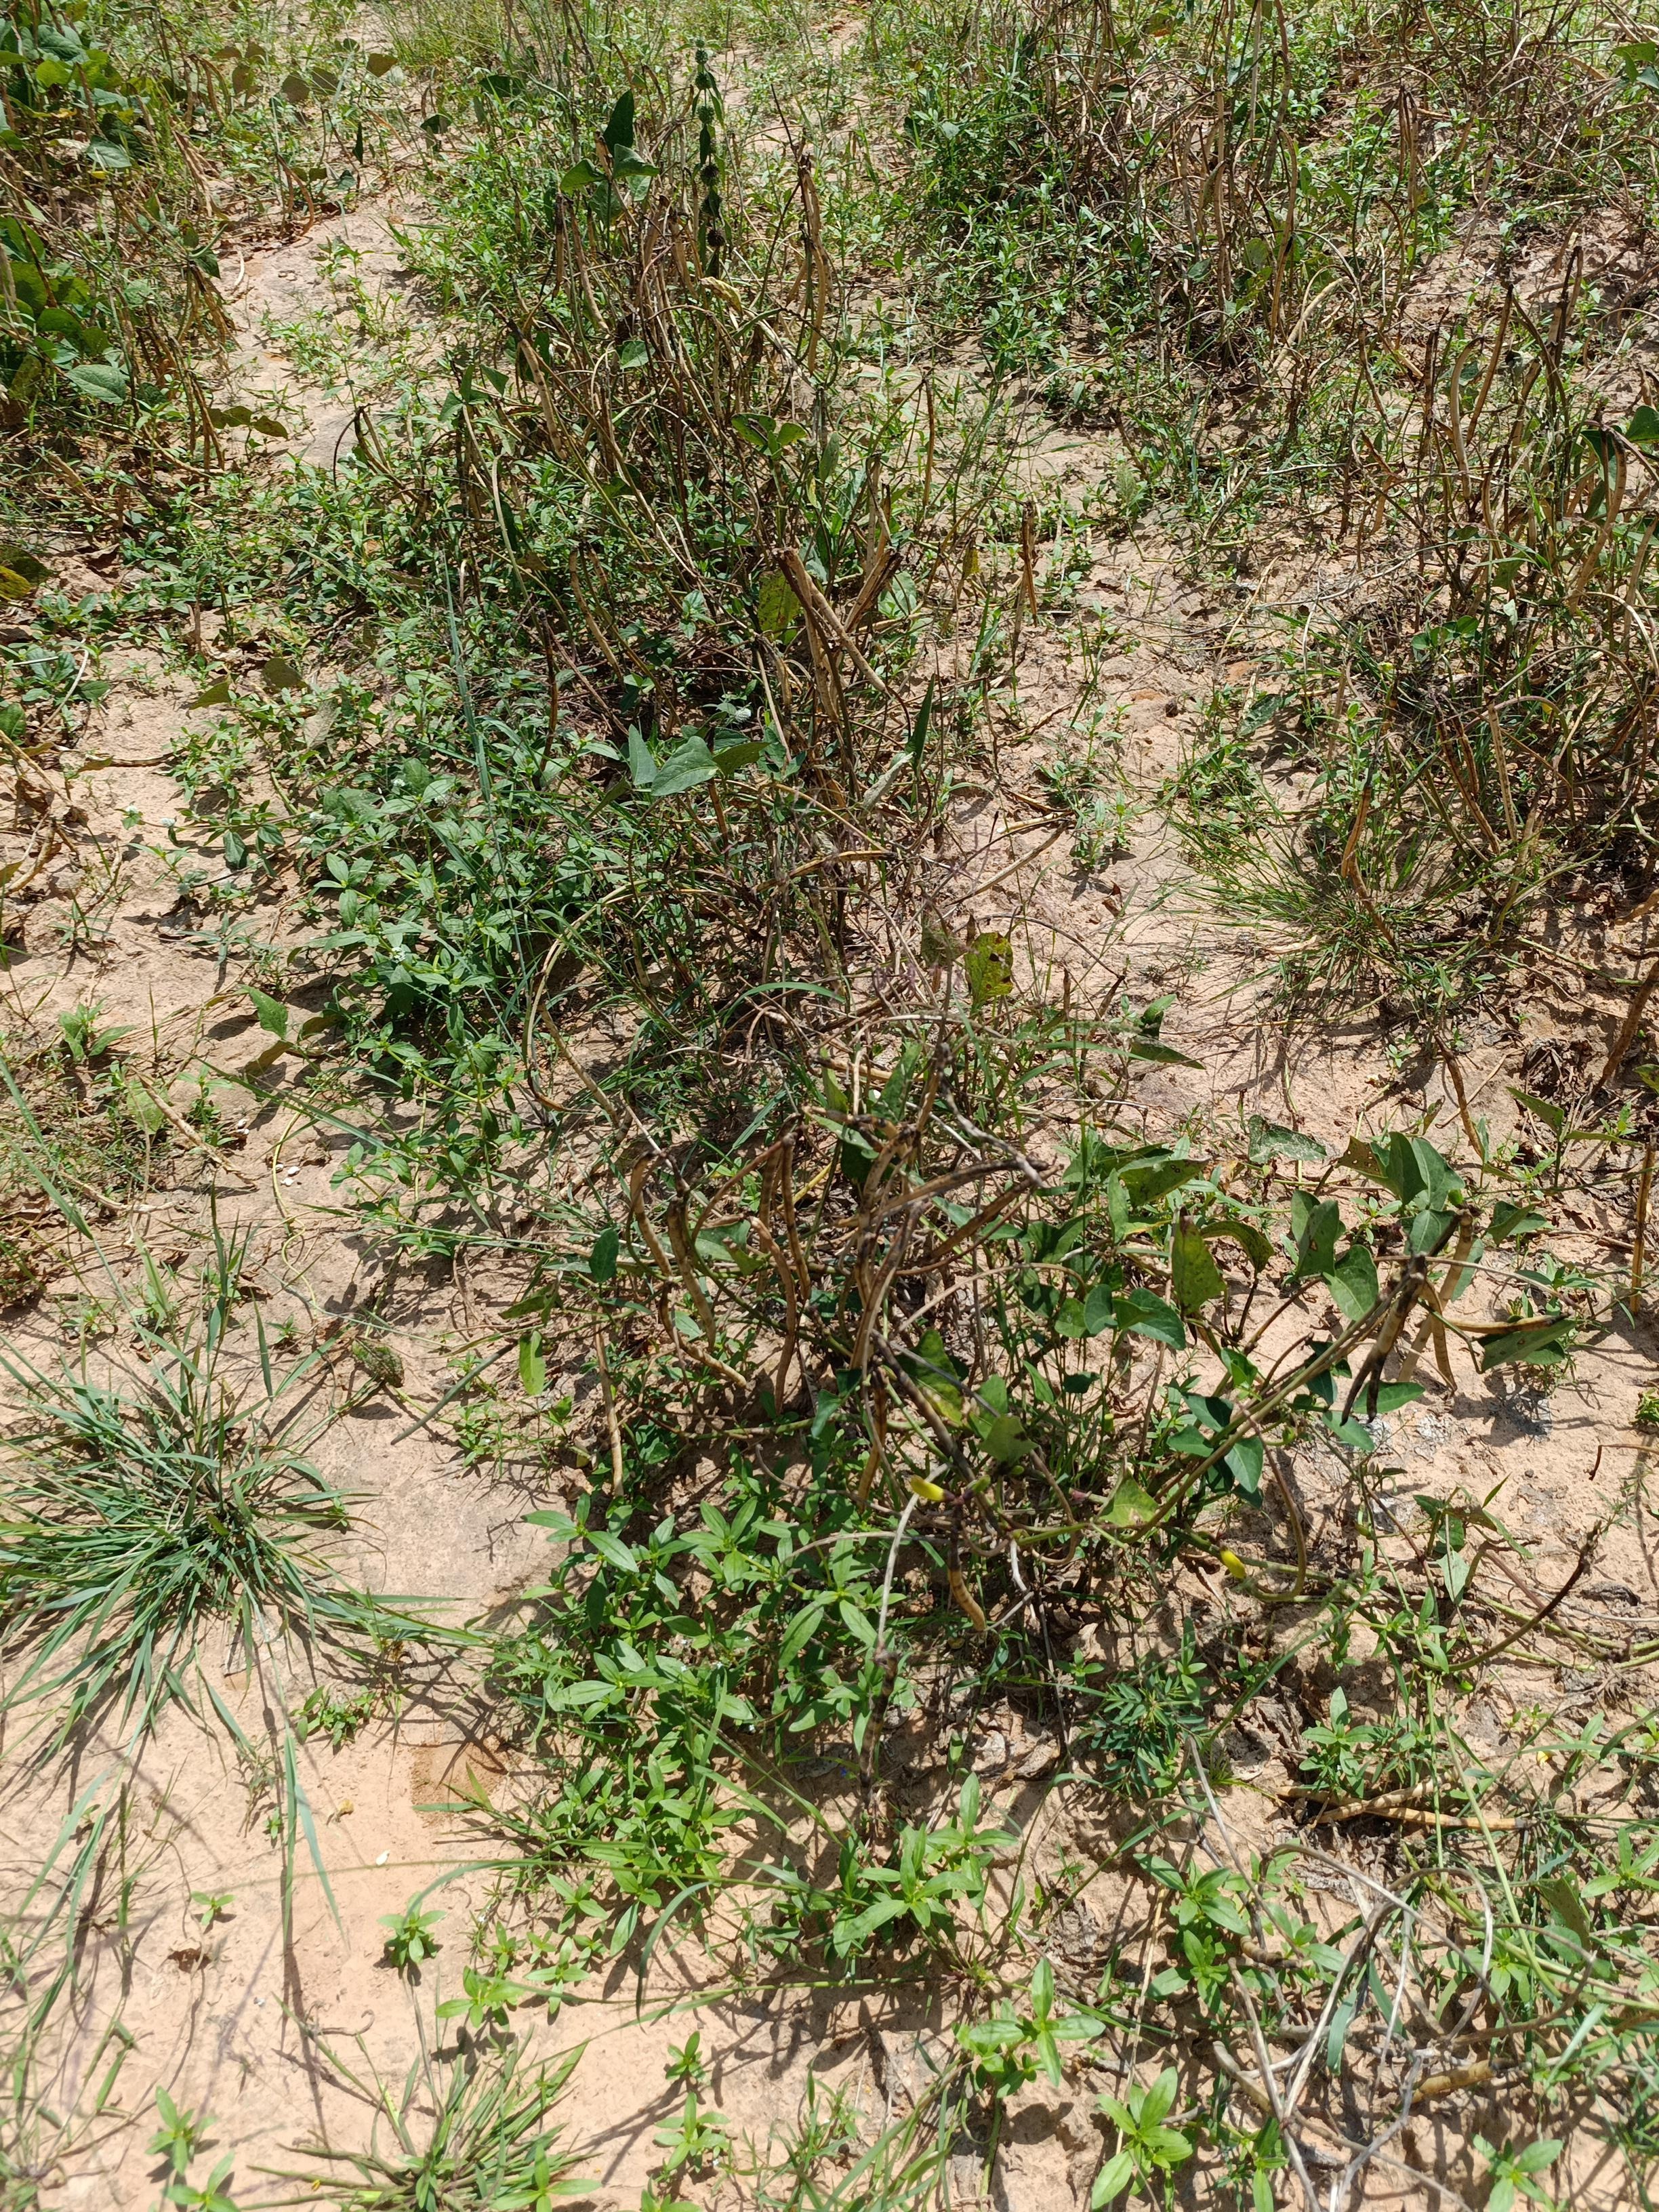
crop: cowpea
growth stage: maturity
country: Nigeria
